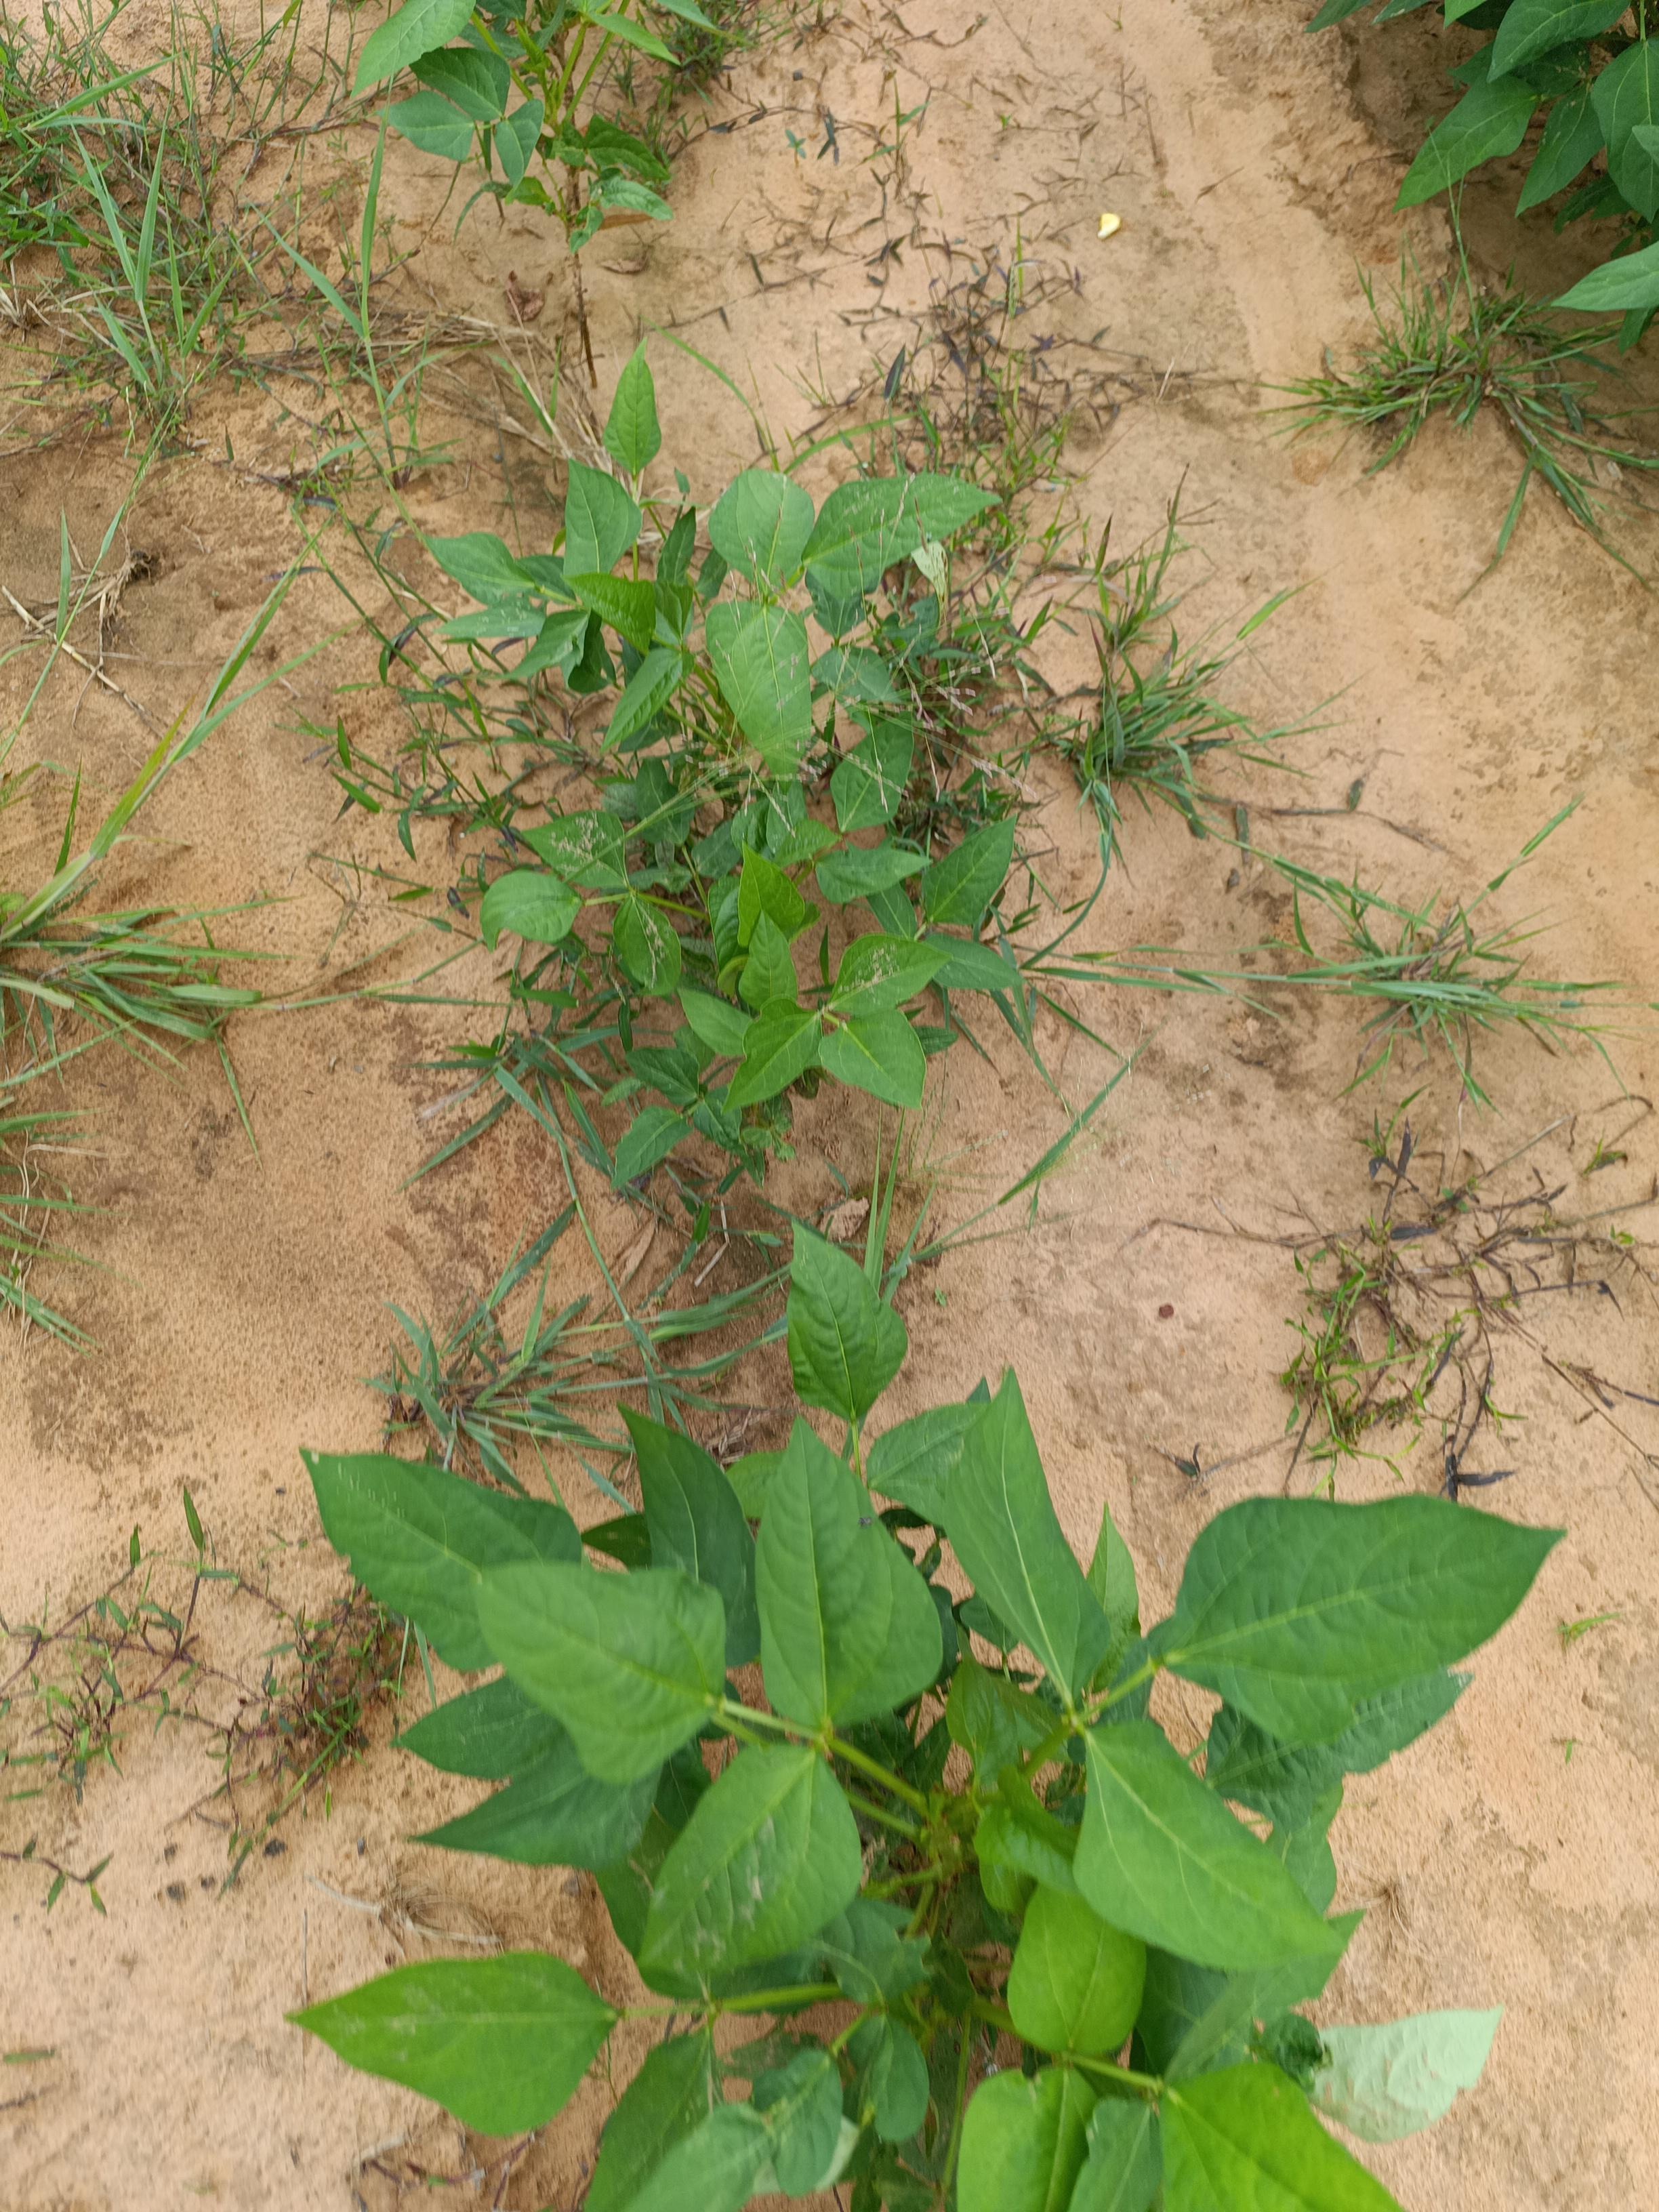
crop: cowpea
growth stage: emergence
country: Nigeria
